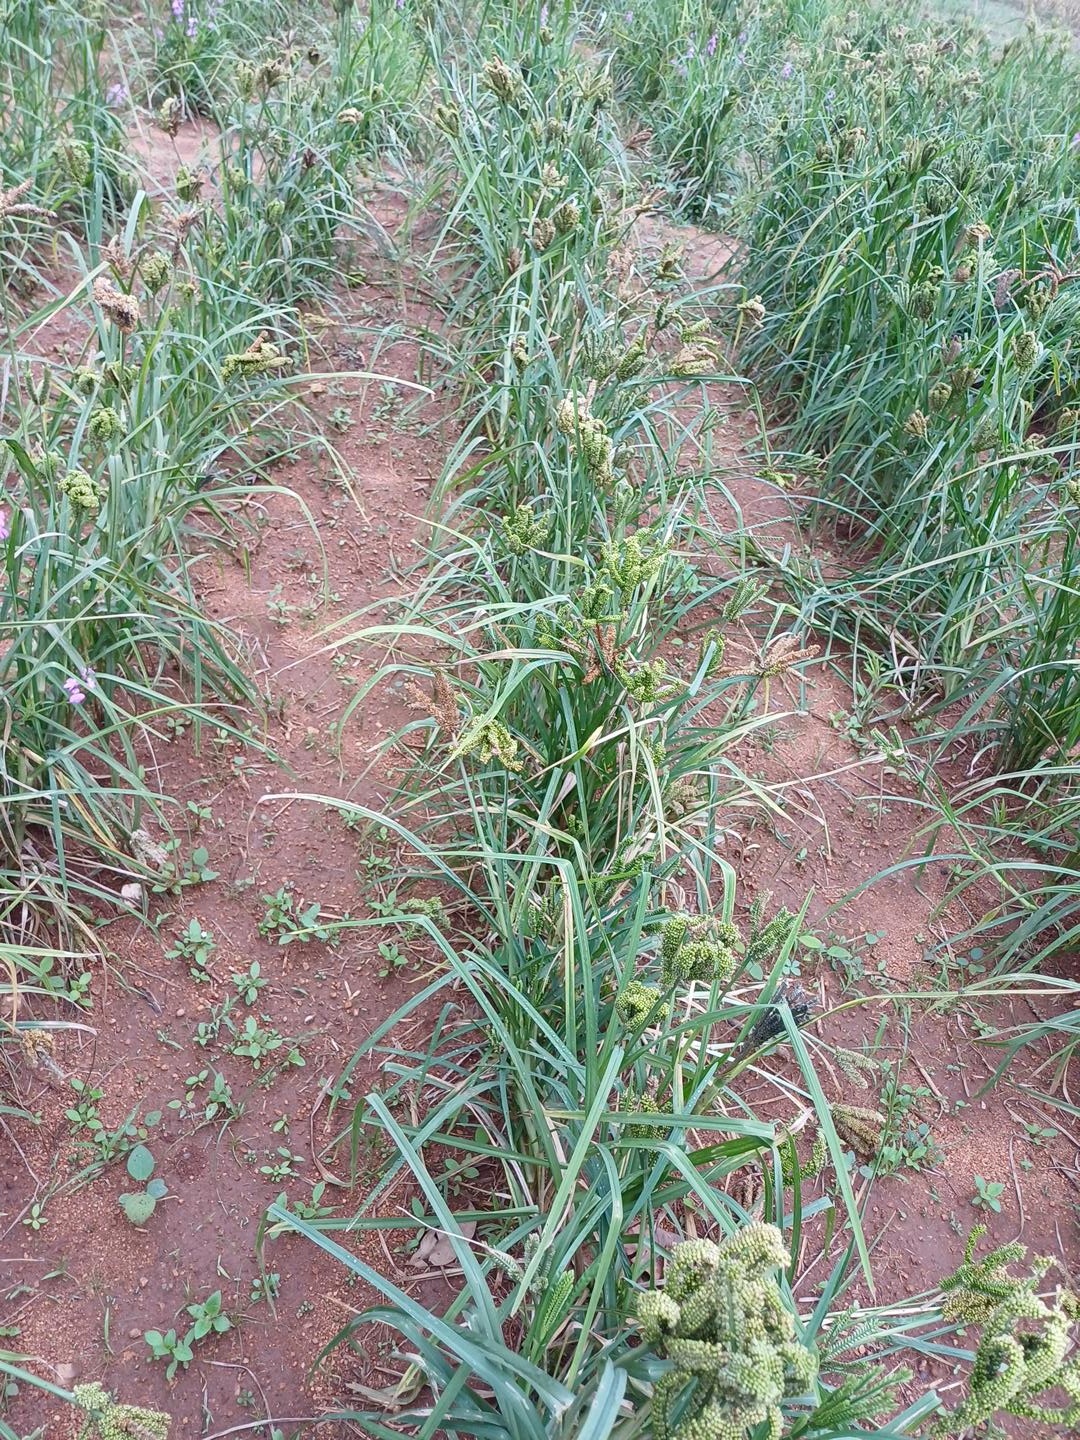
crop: finger millet
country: Kenya
